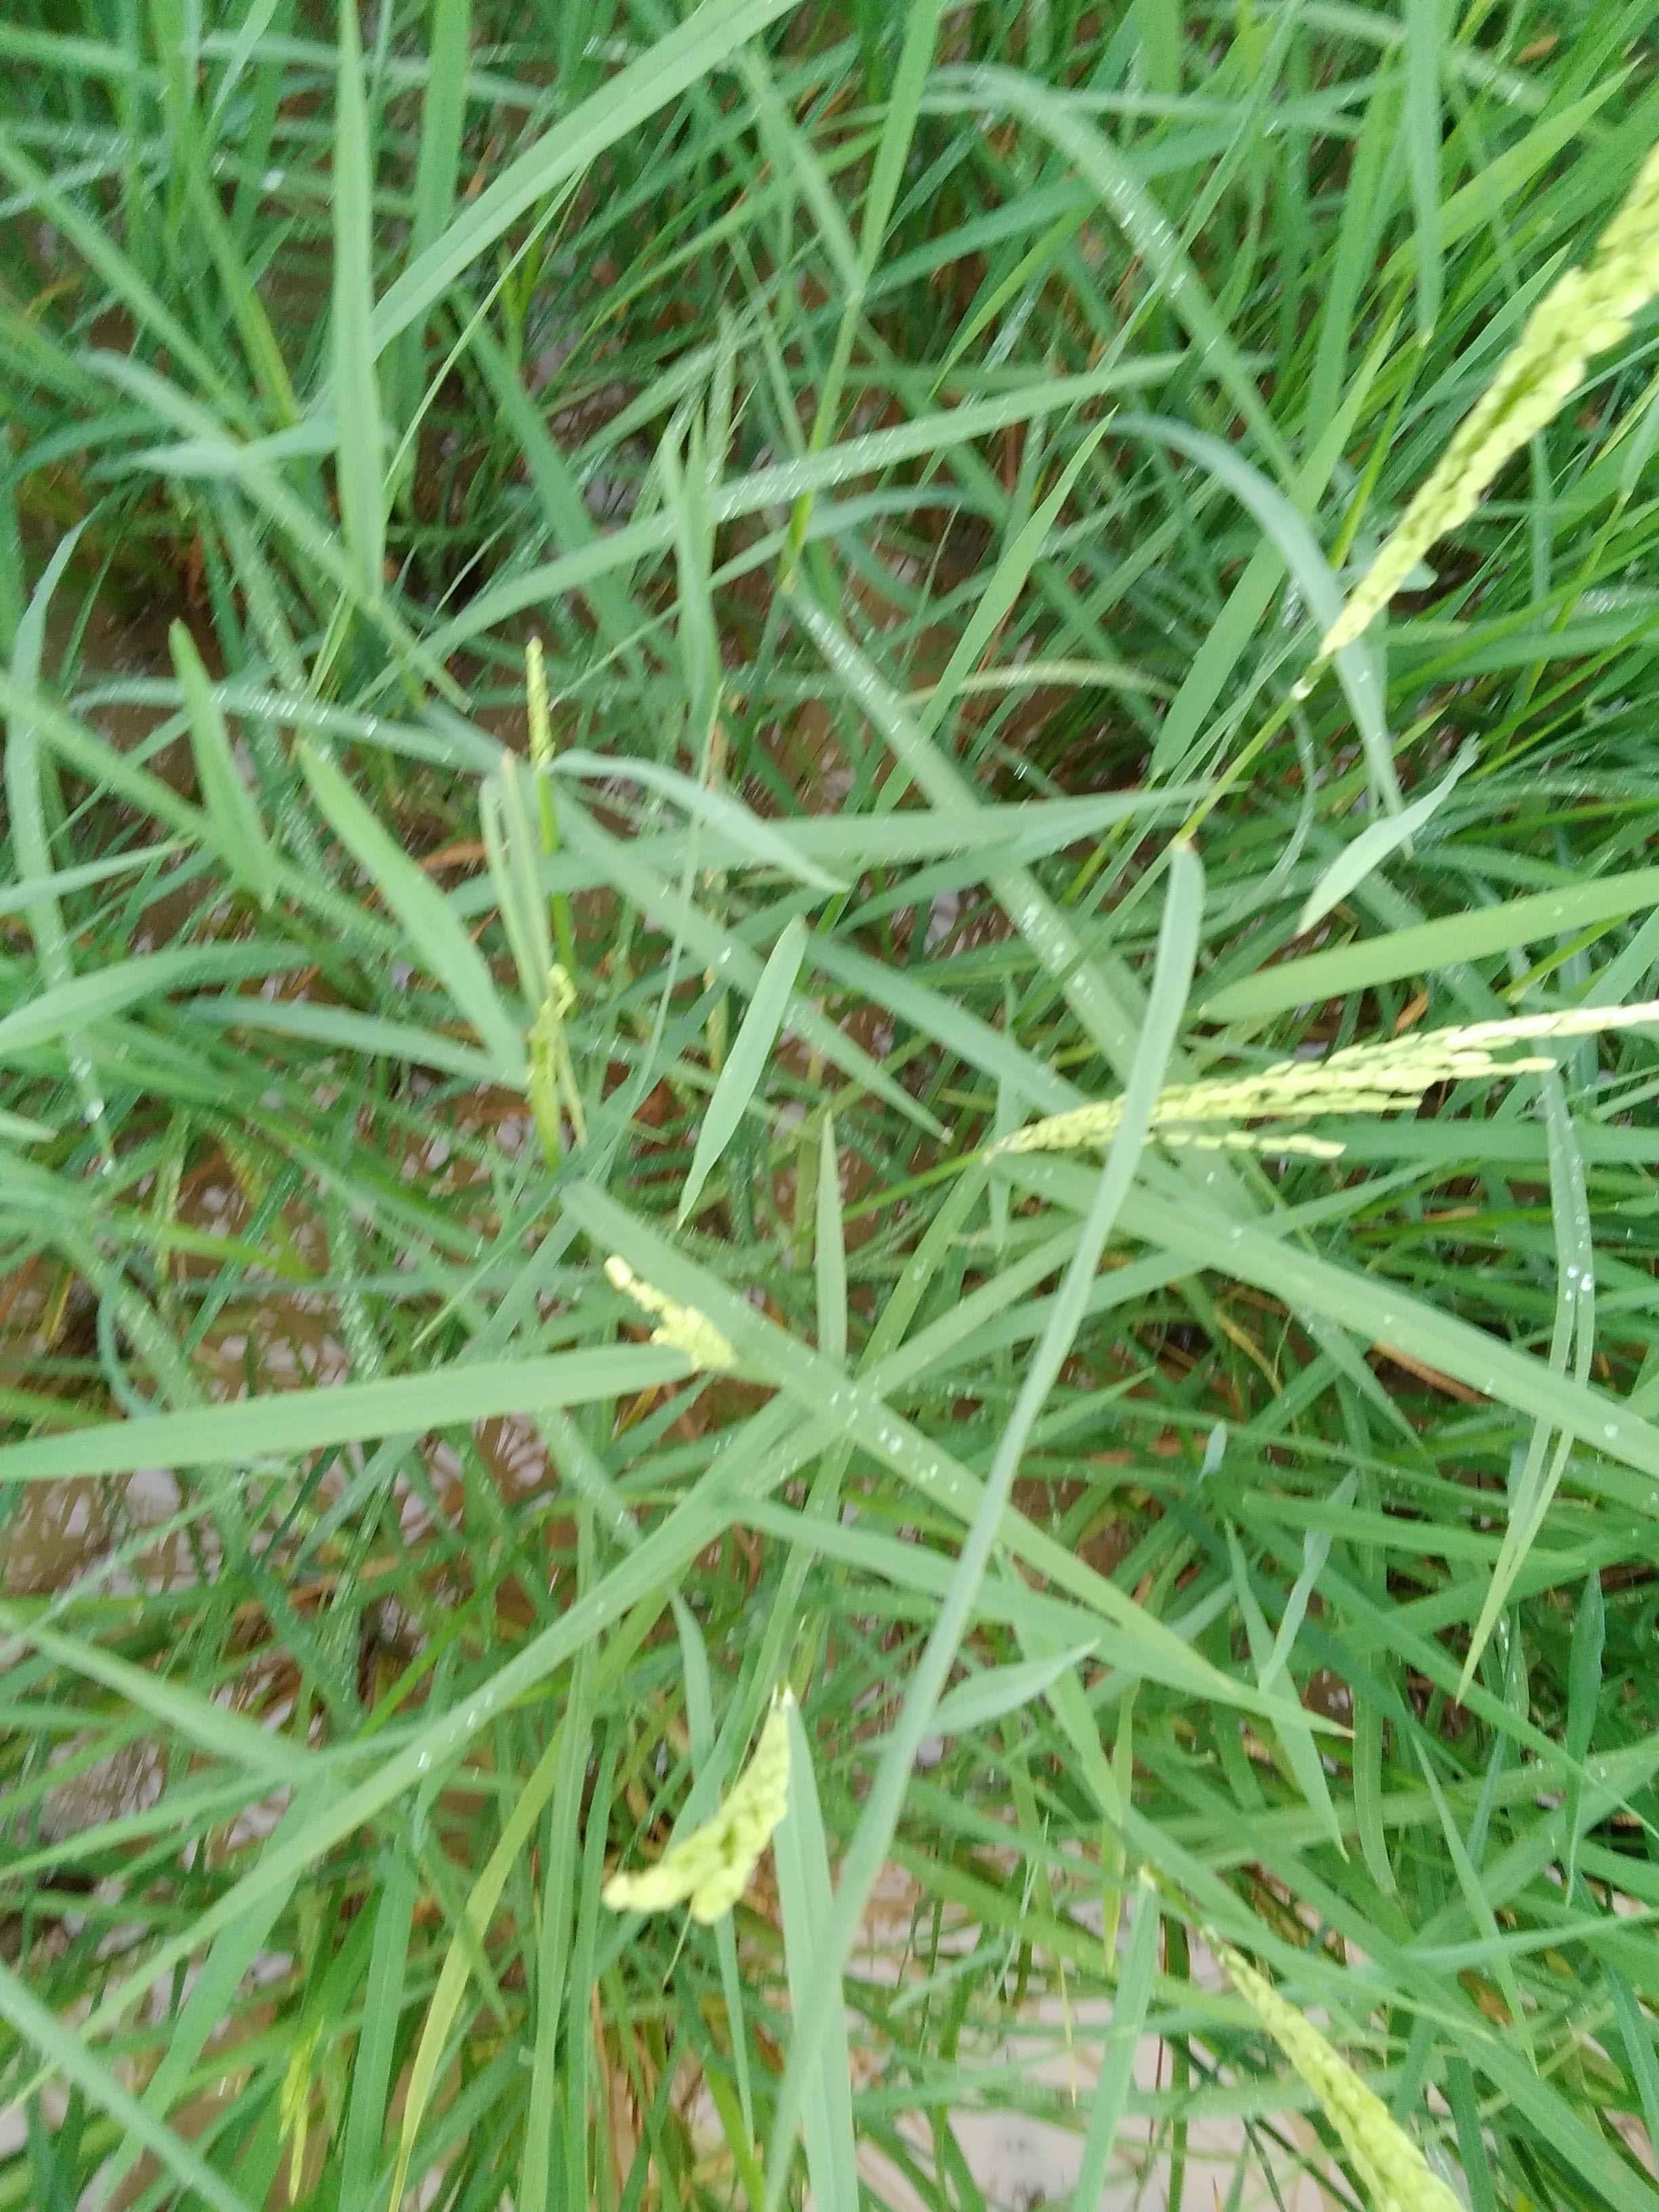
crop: rice
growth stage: heading
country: Nigeria
